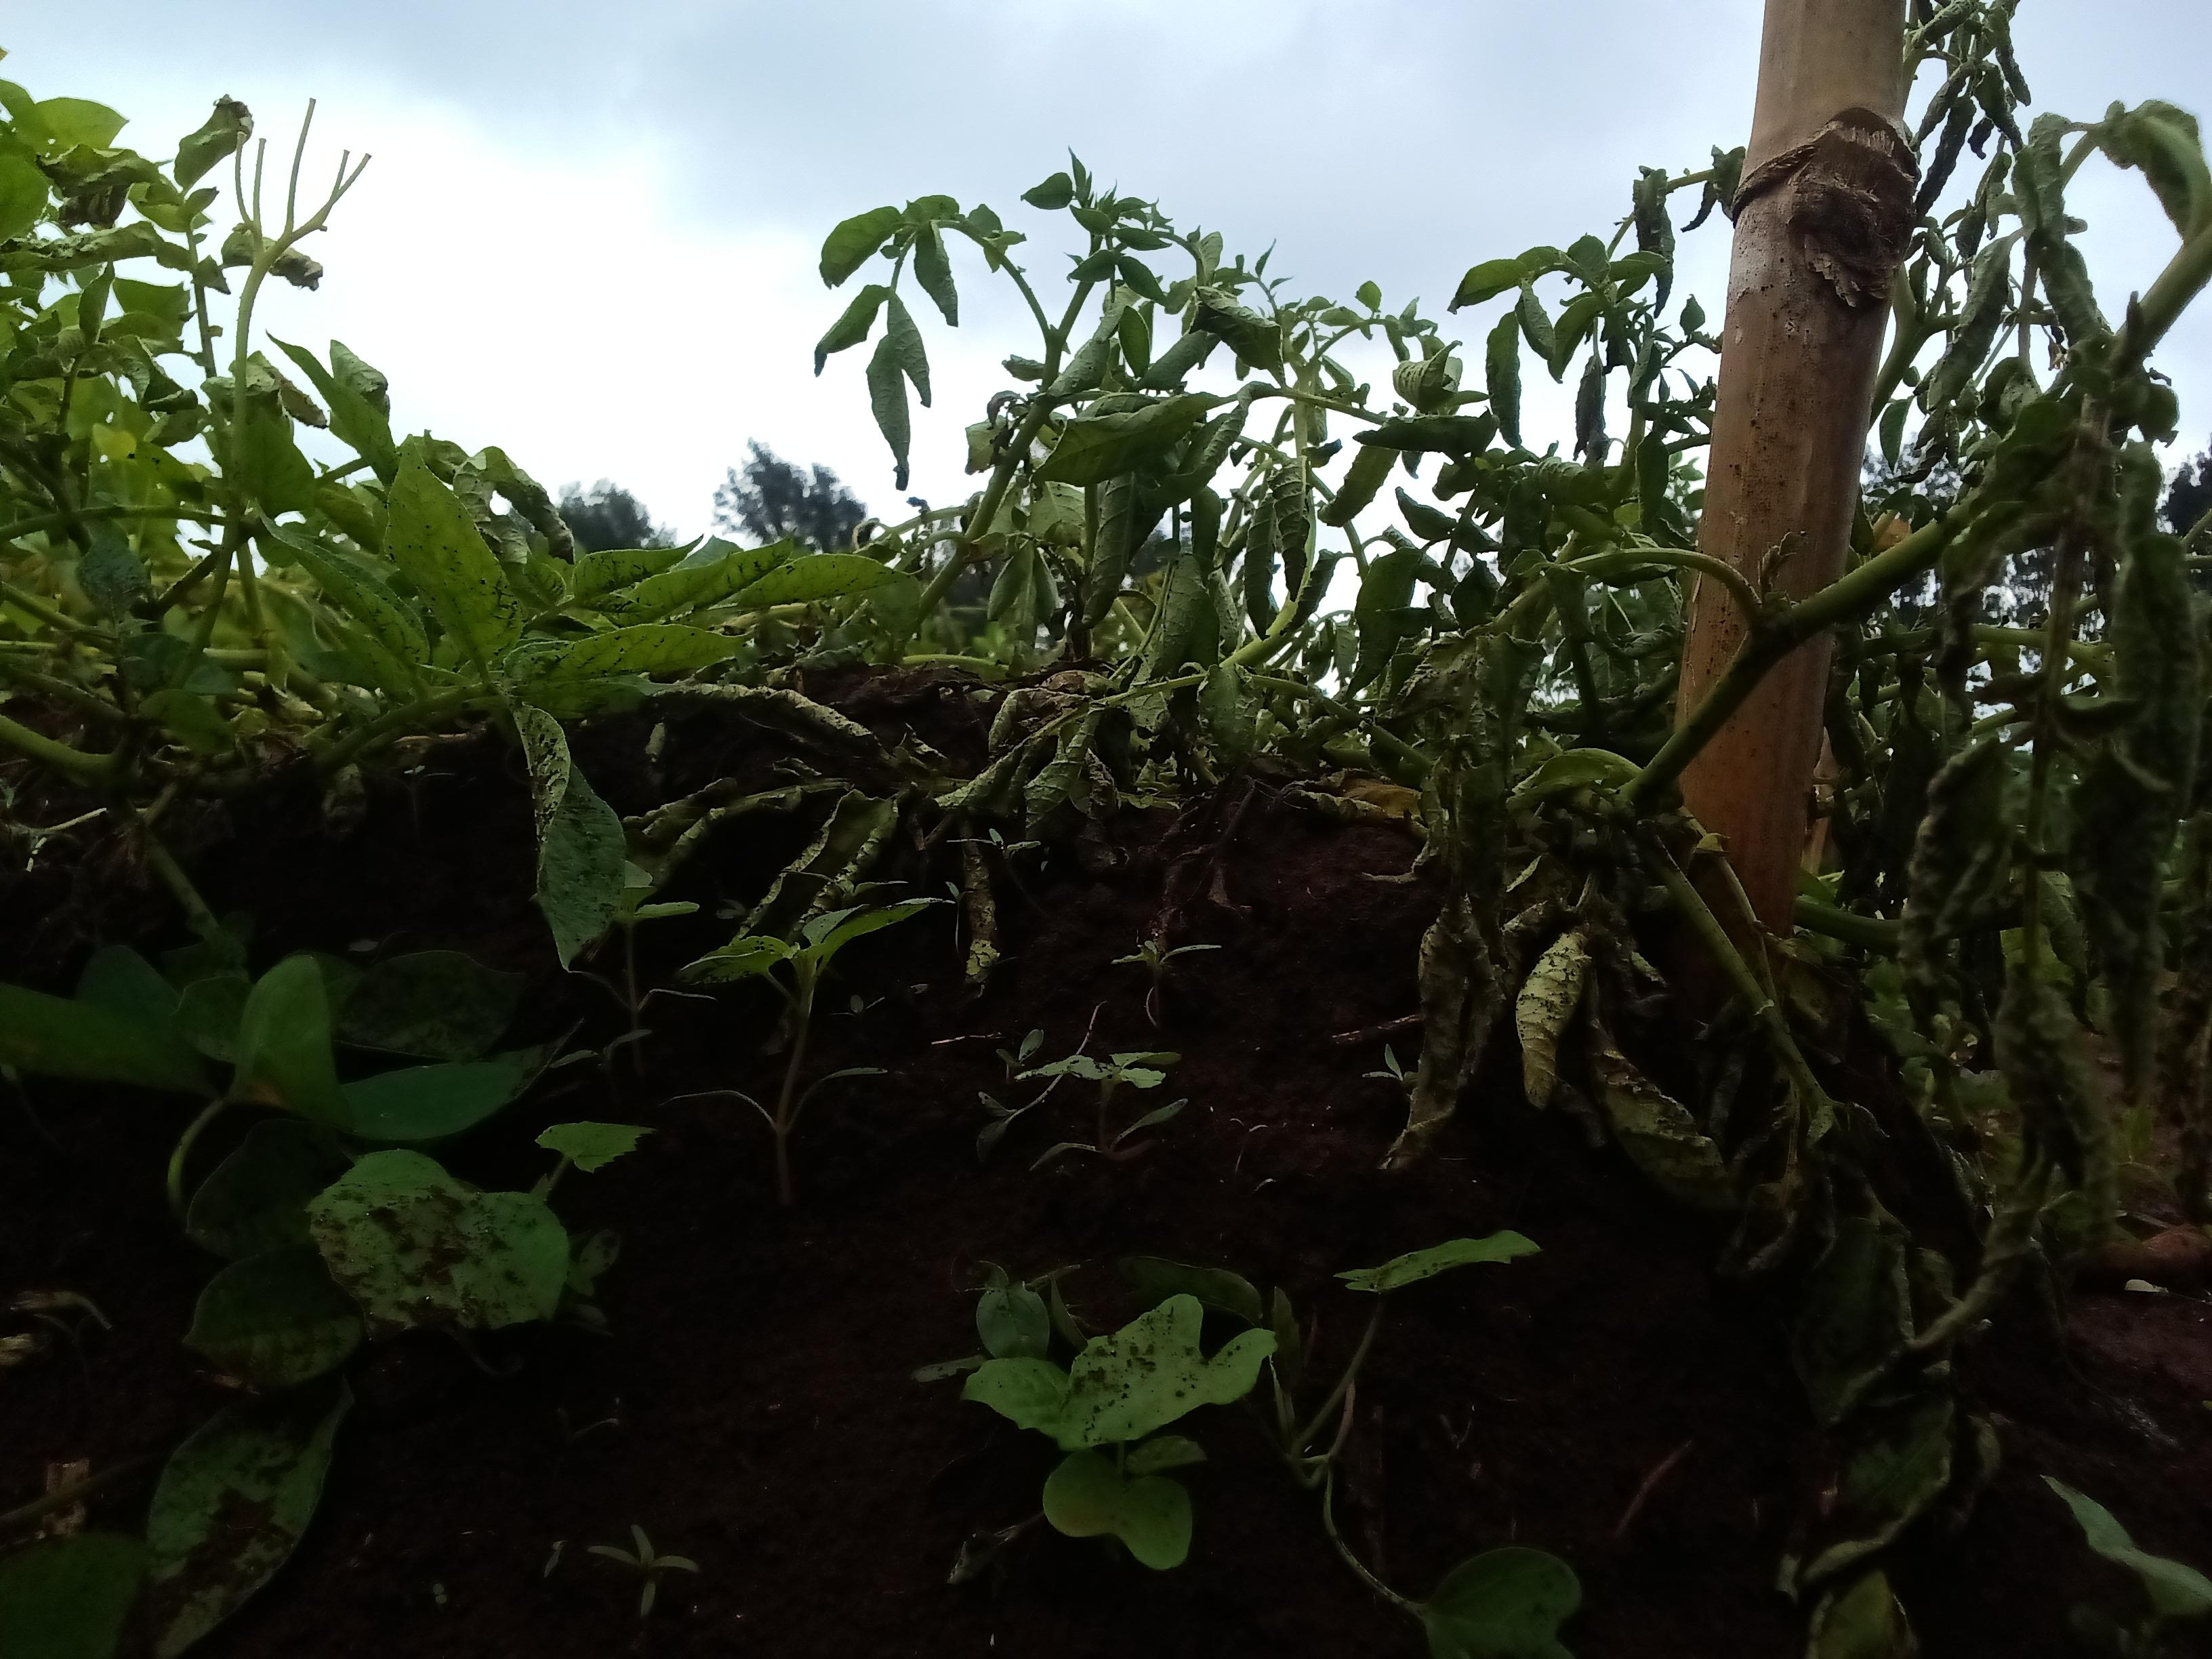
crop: potato
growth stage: flowering
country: Kenya
